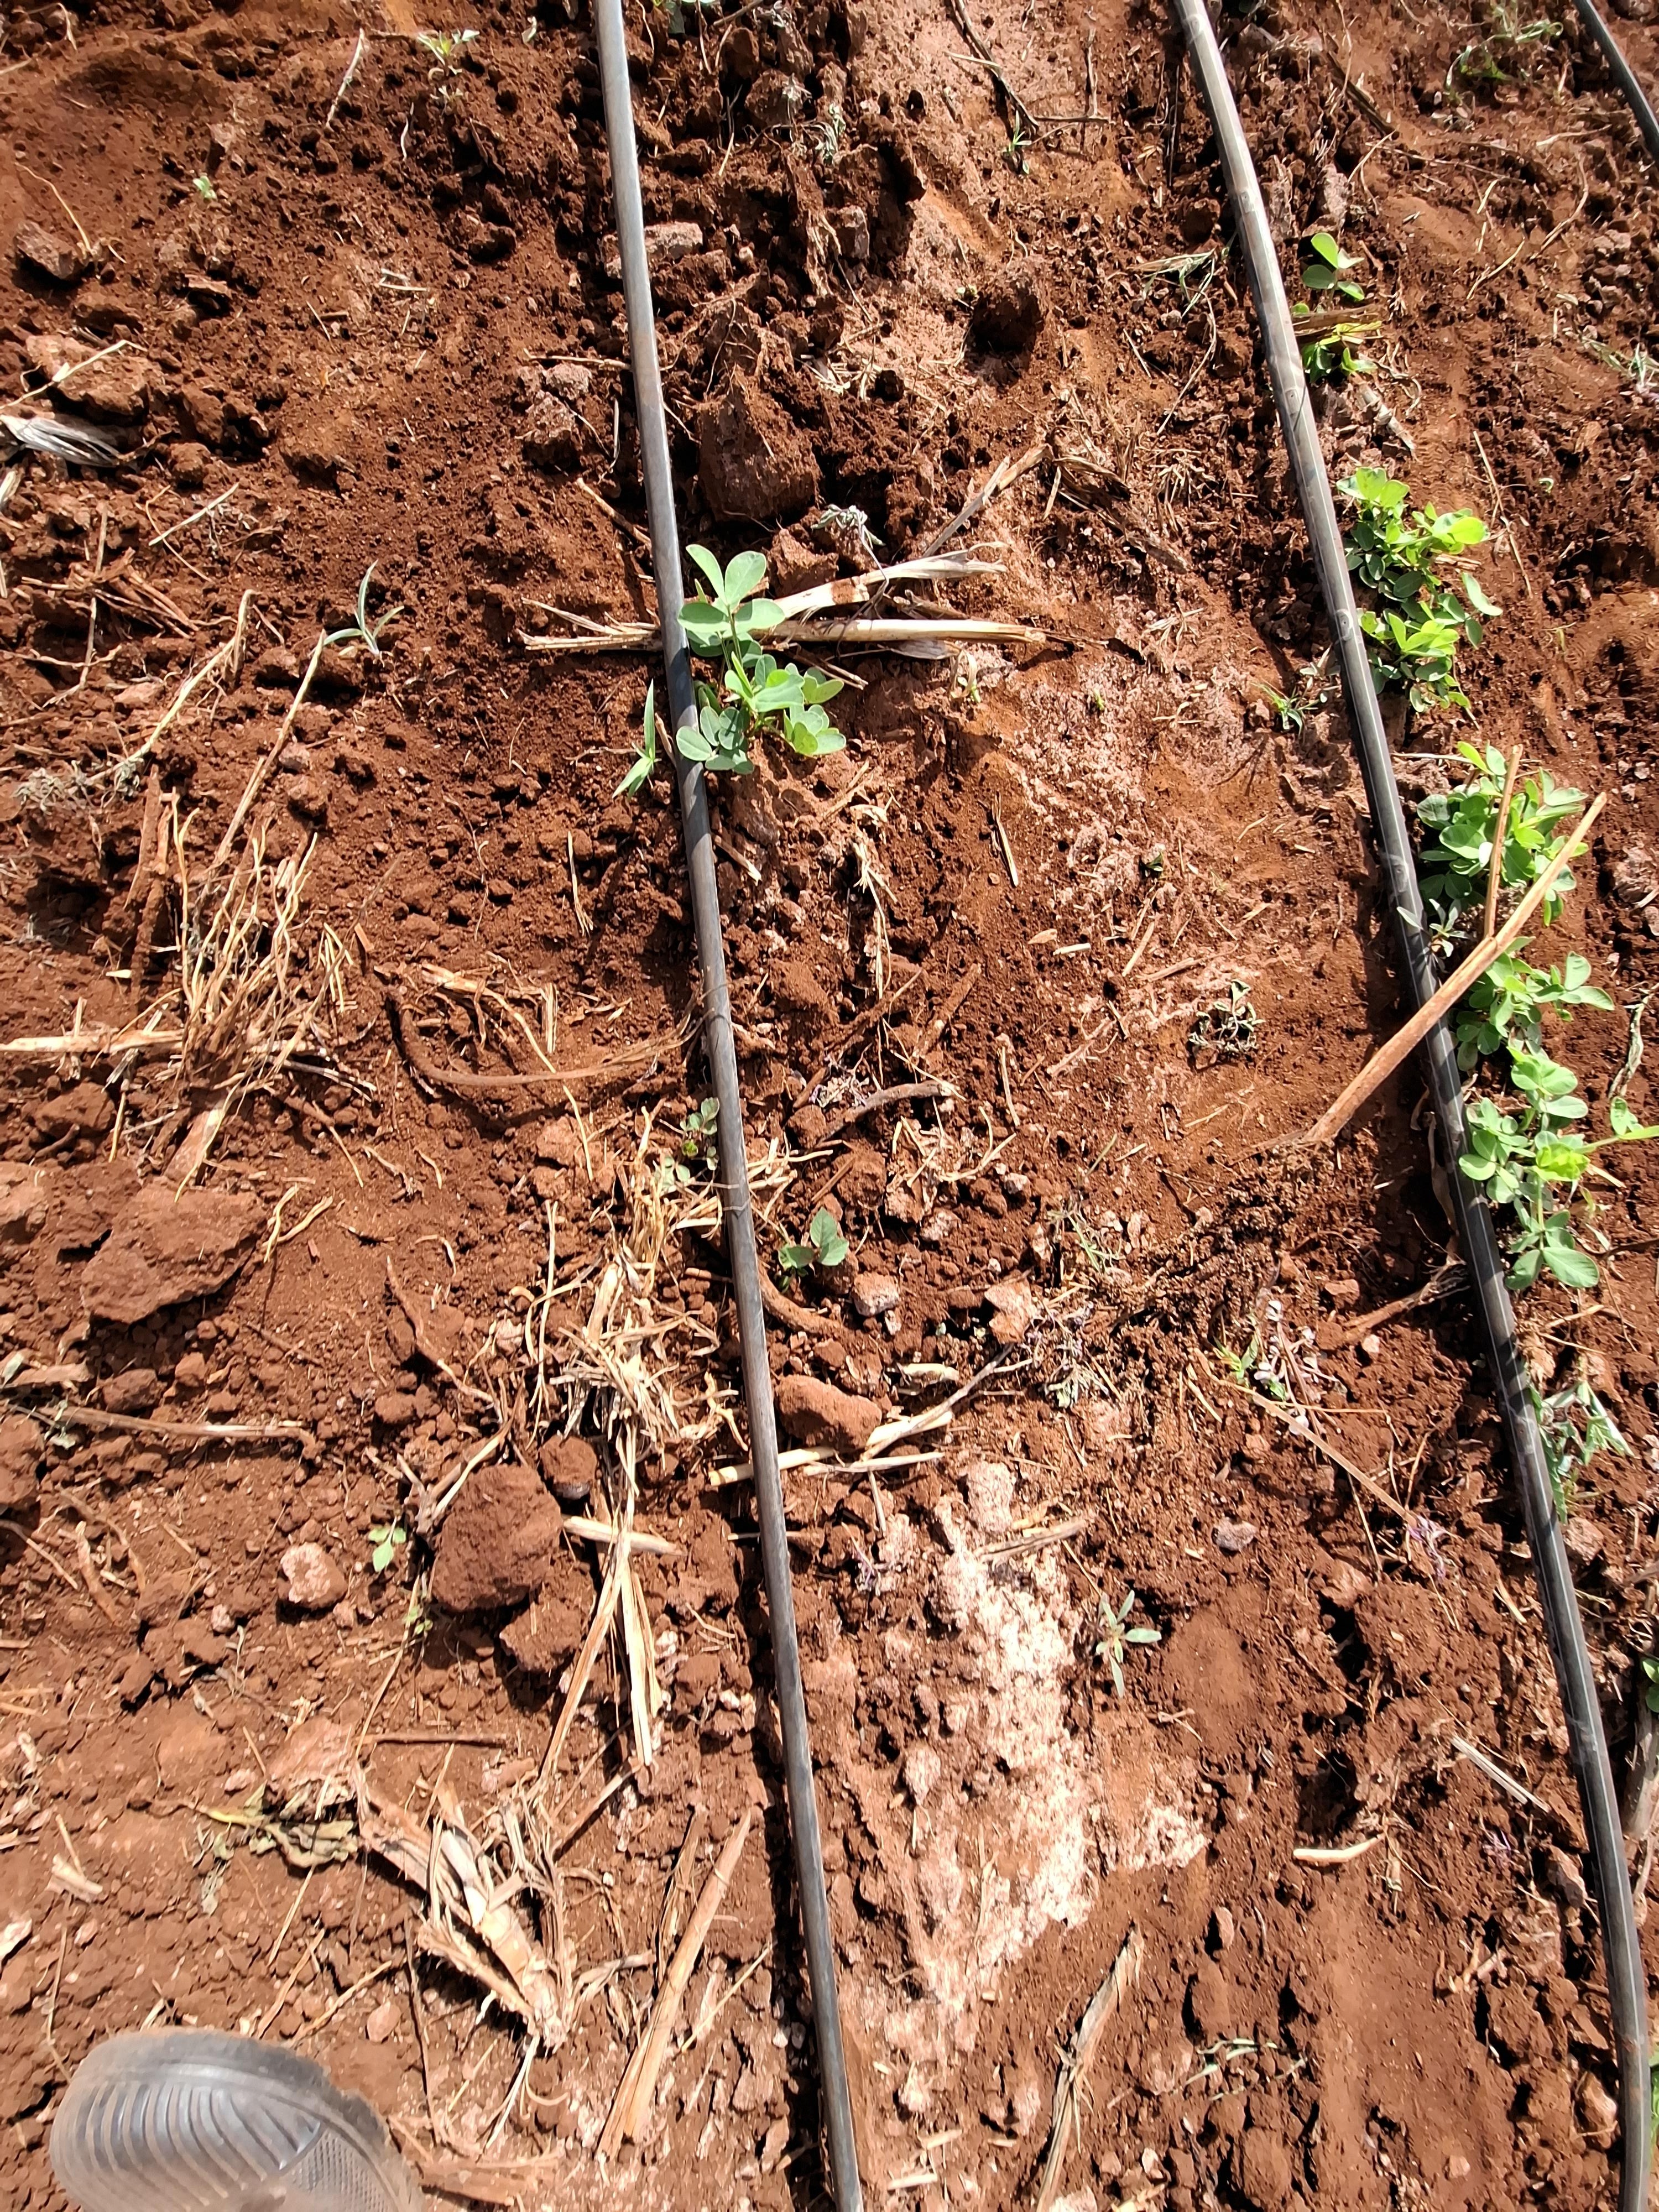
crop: groundnut
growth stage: vegetative
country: Kenya
